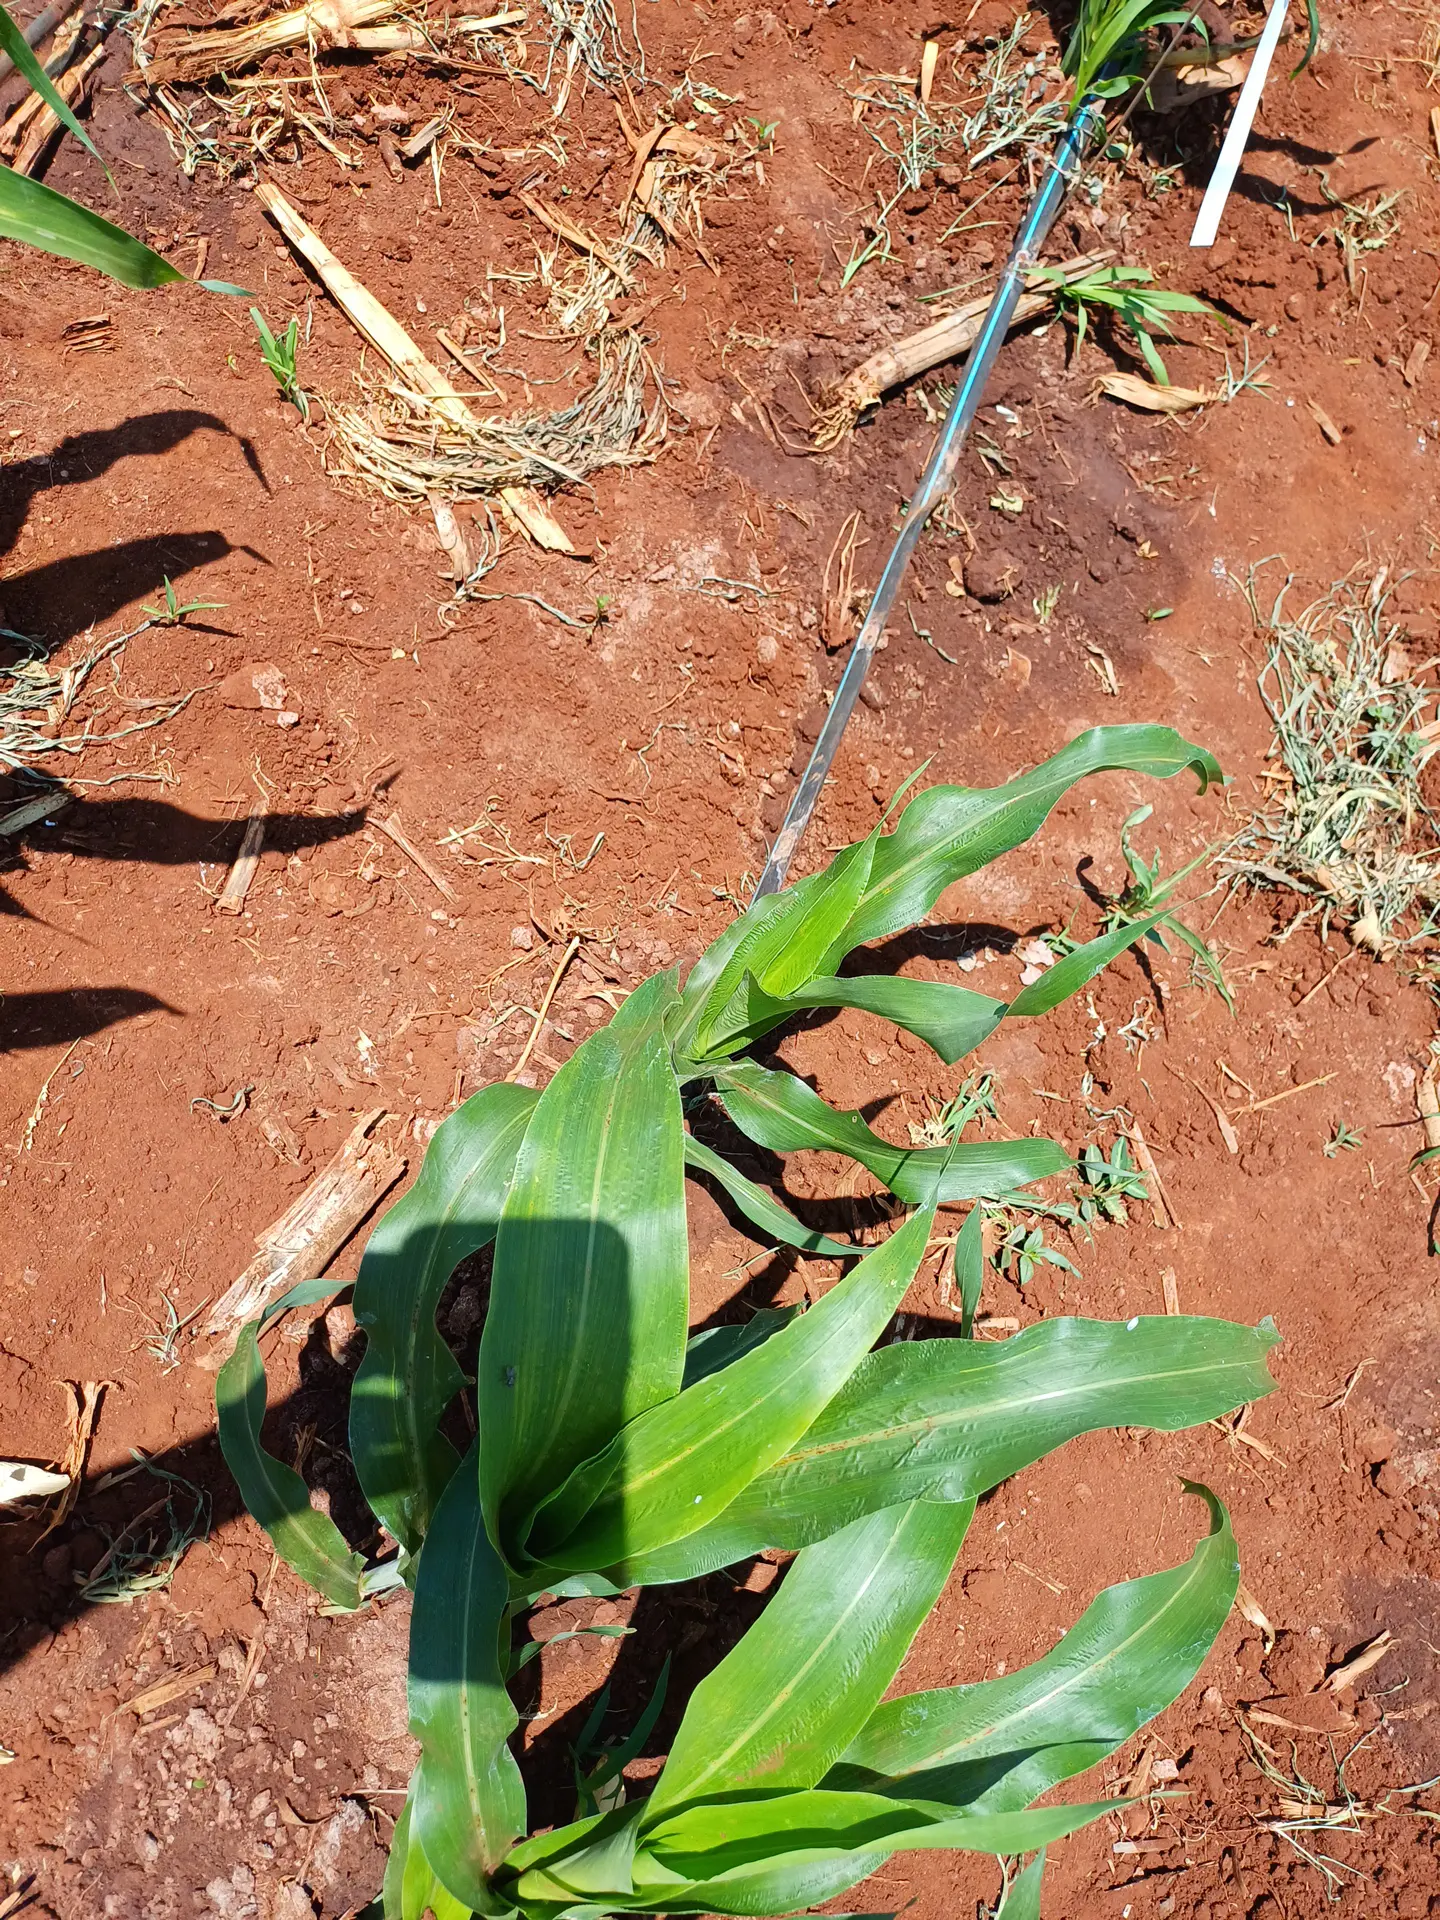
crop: sorghum
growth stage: vegetative
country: Kenya
